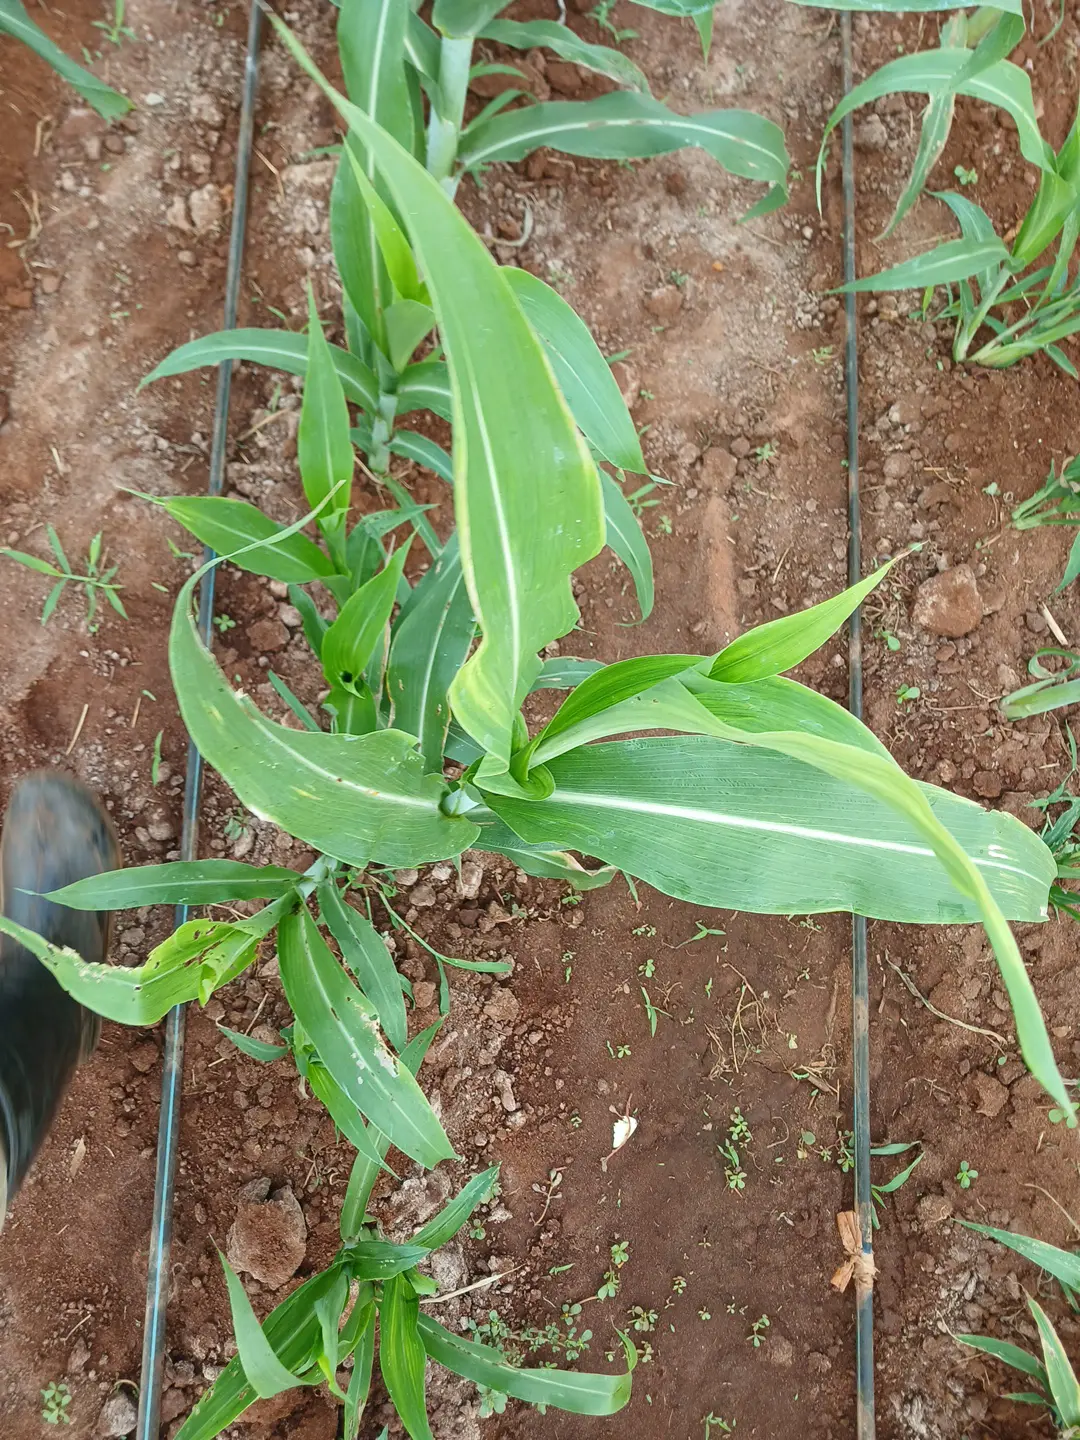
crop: sorghum
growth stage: elongation stem
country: Kenya
